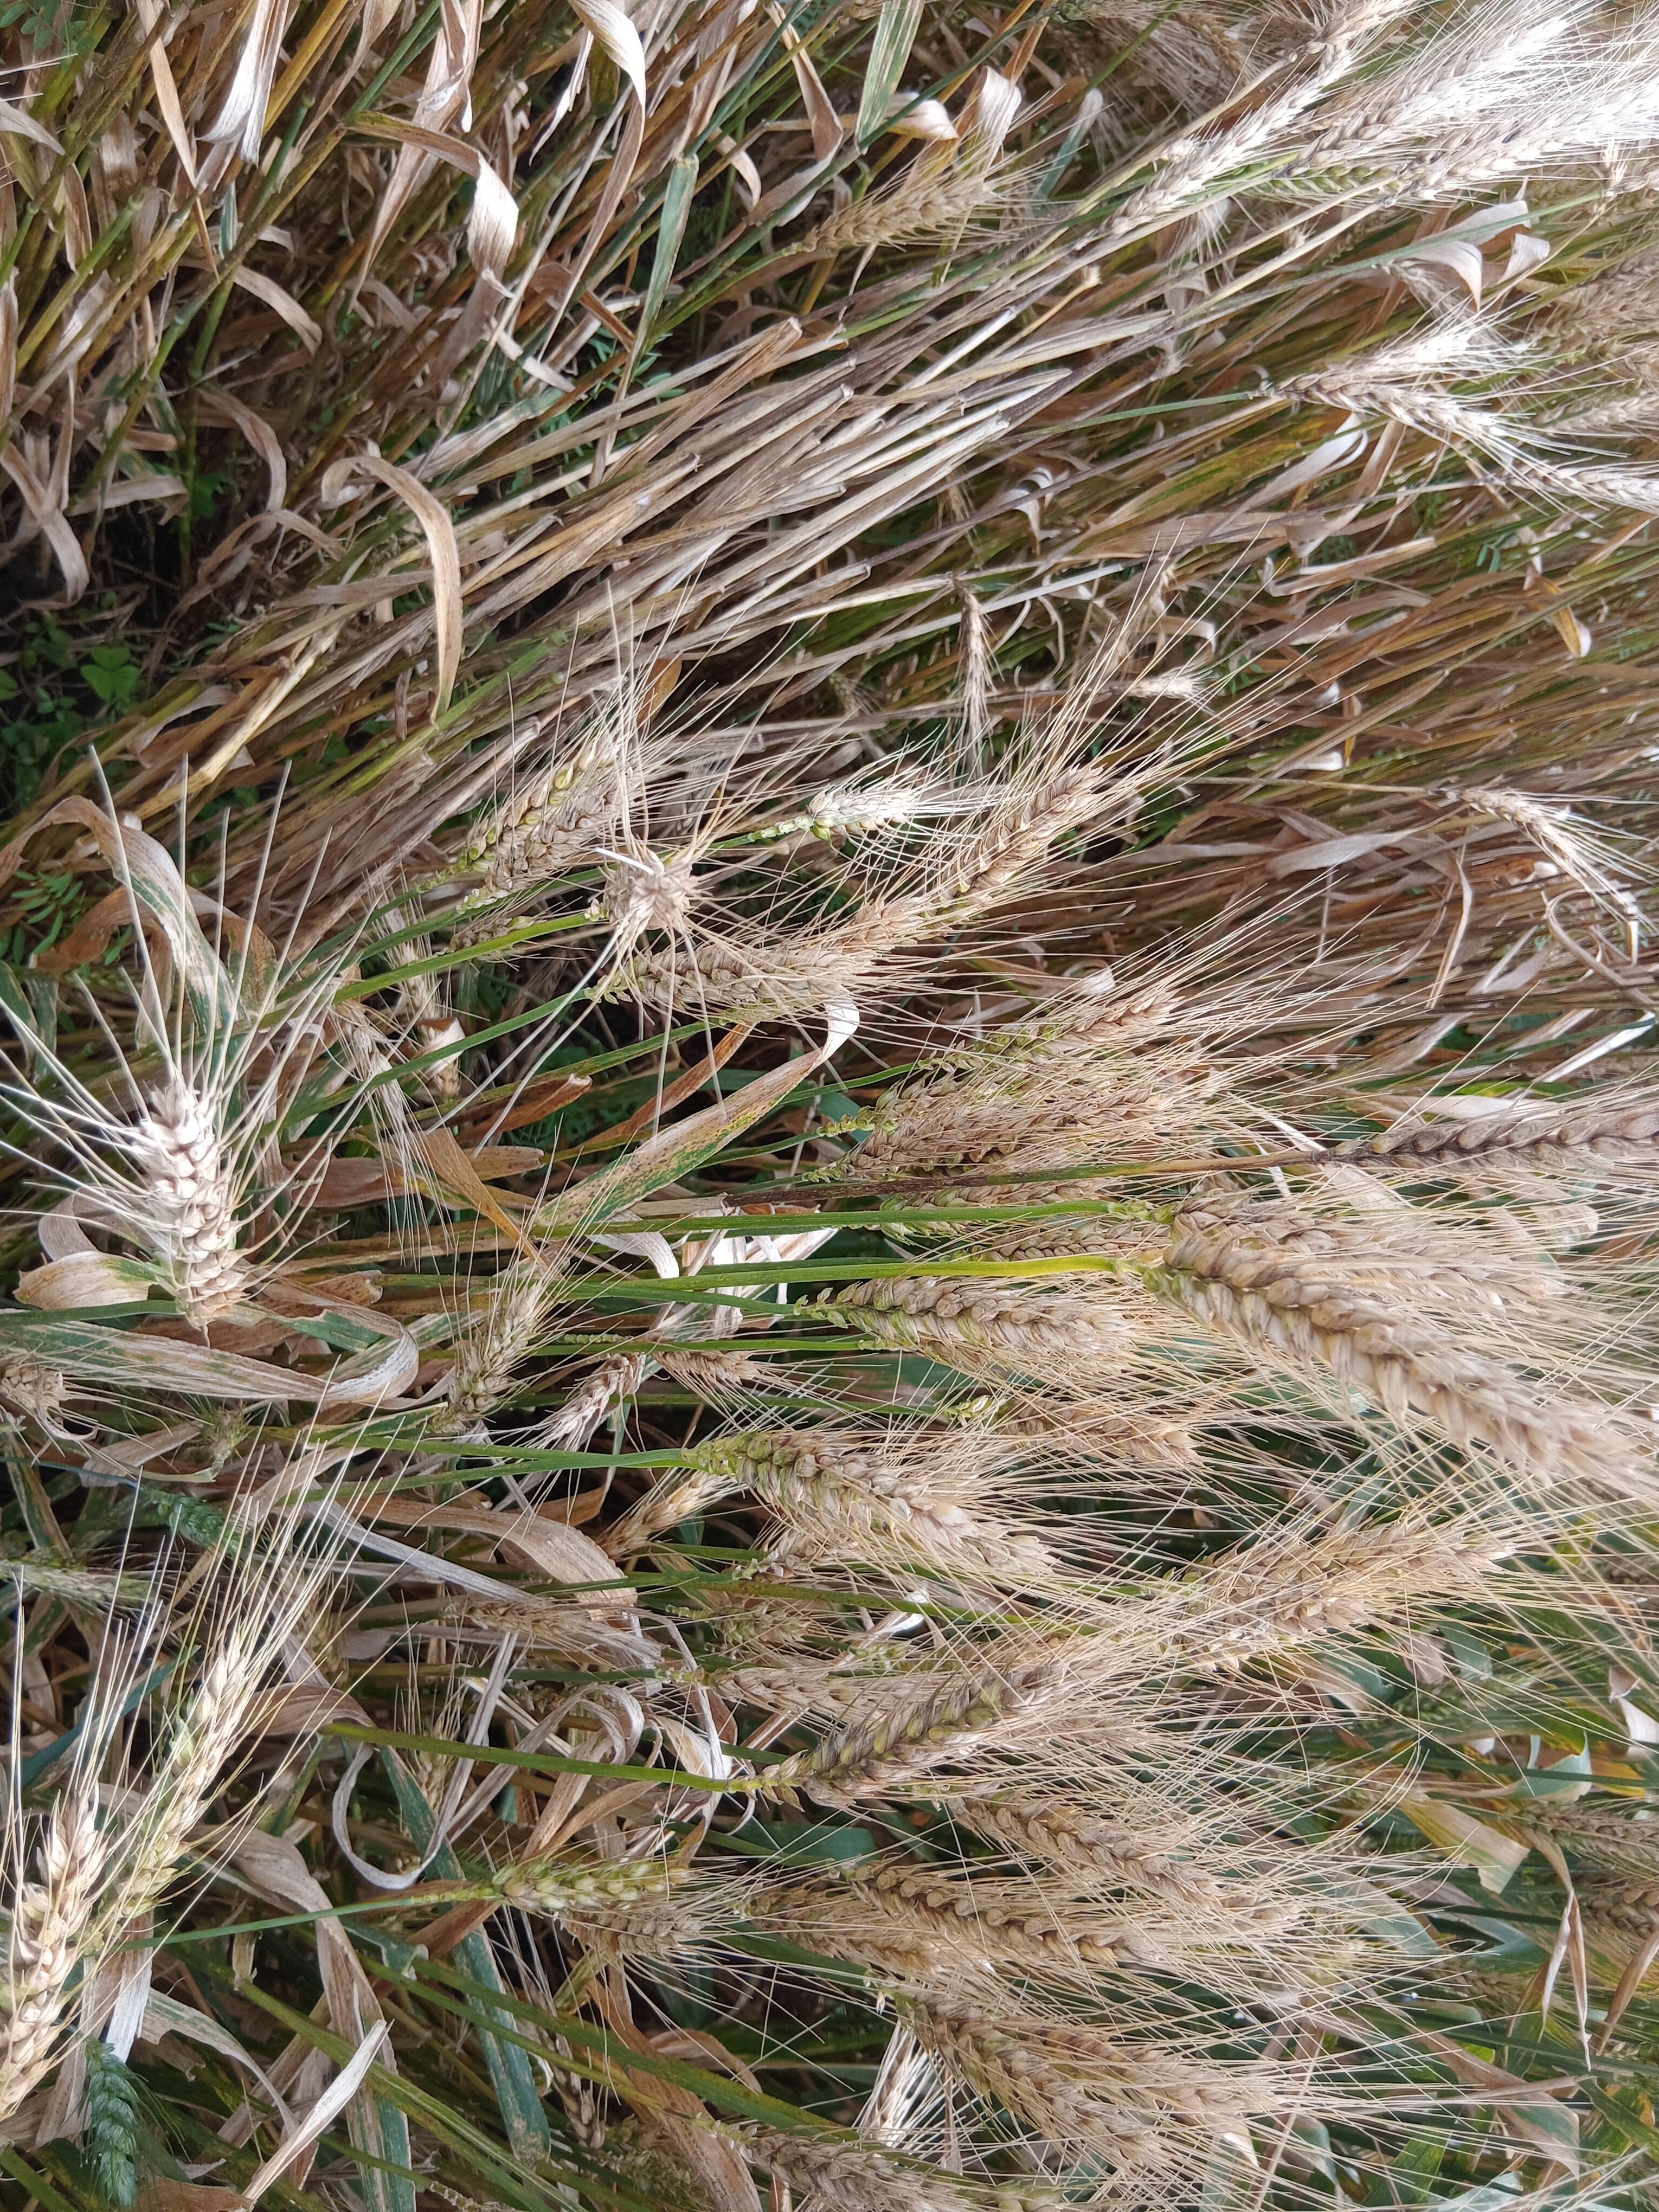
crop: wheat
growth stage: maturity
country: Kenya
